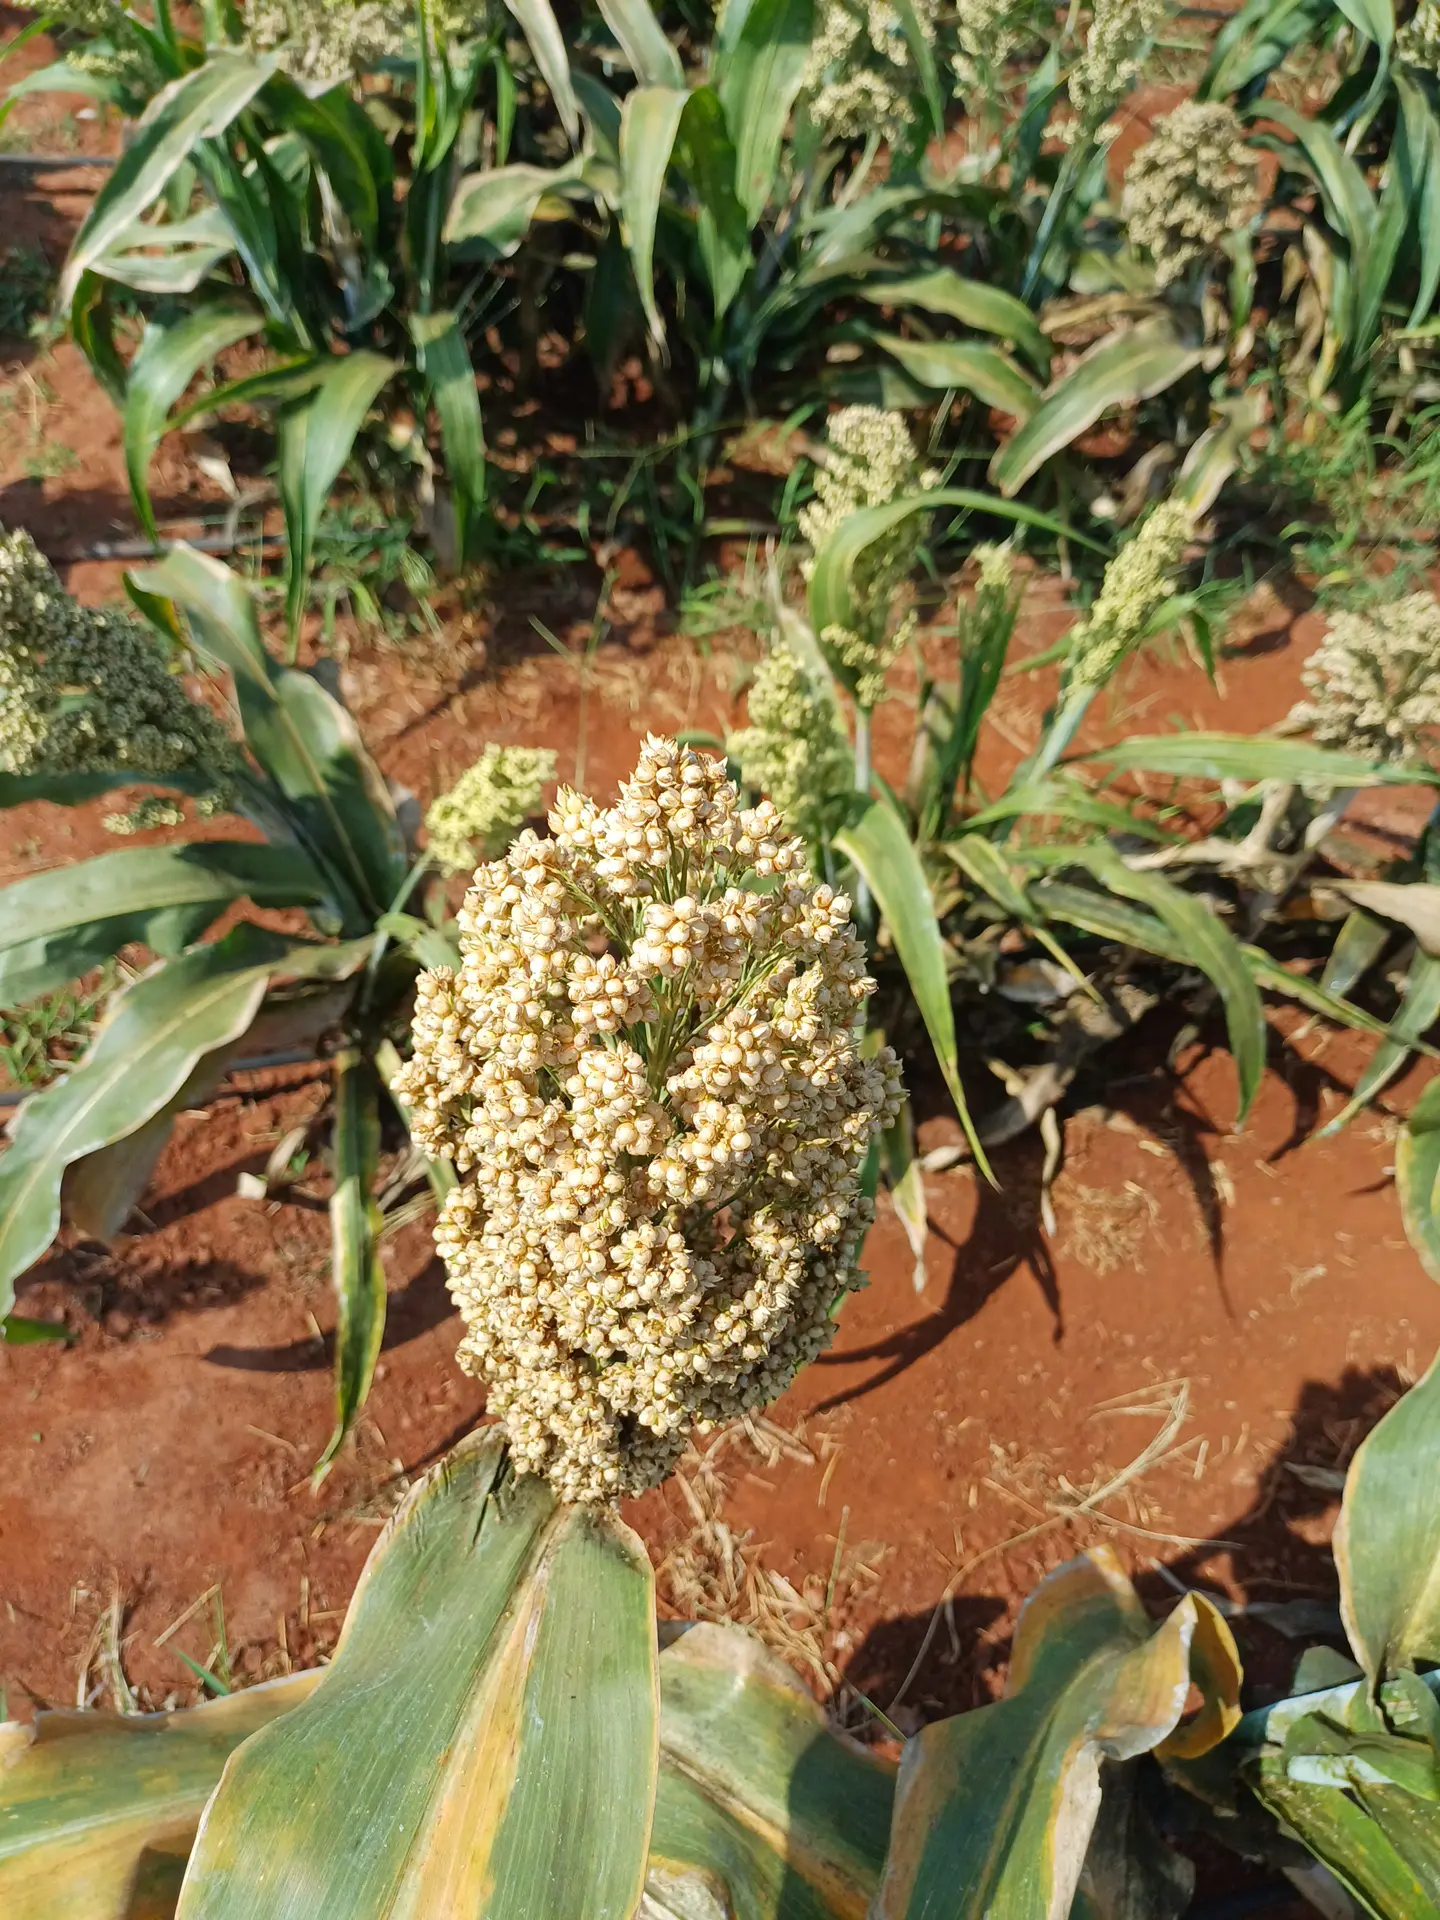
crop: sorghum
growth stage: maturity
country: Kenya
